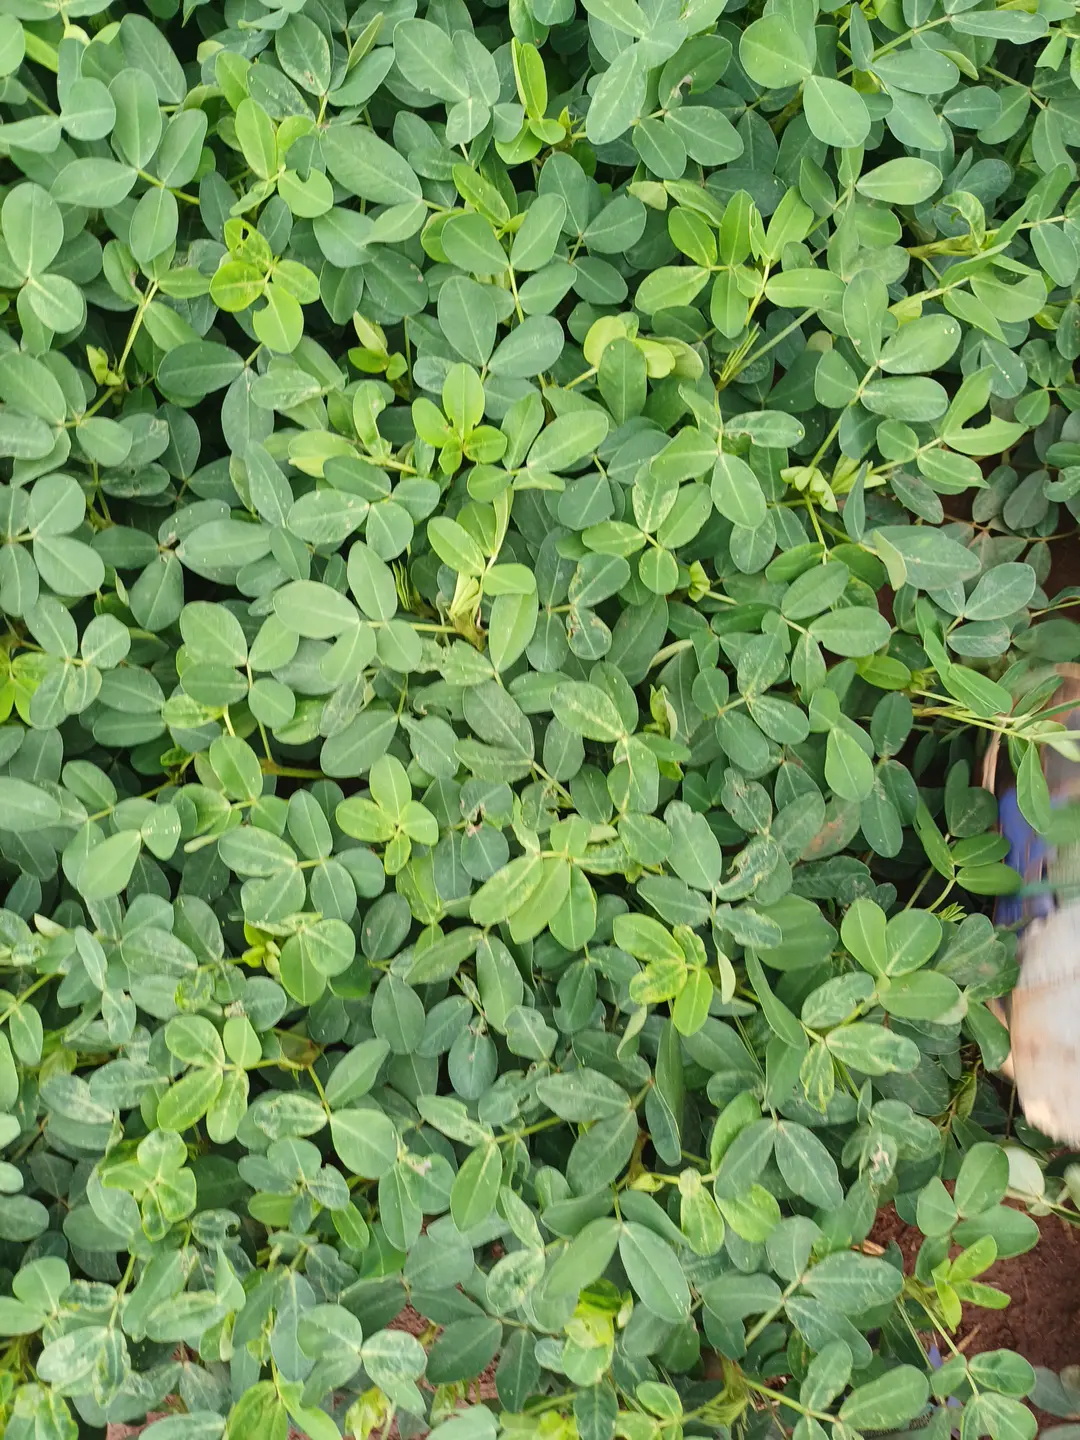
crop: groundnut
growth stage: flowering
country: Kenya
